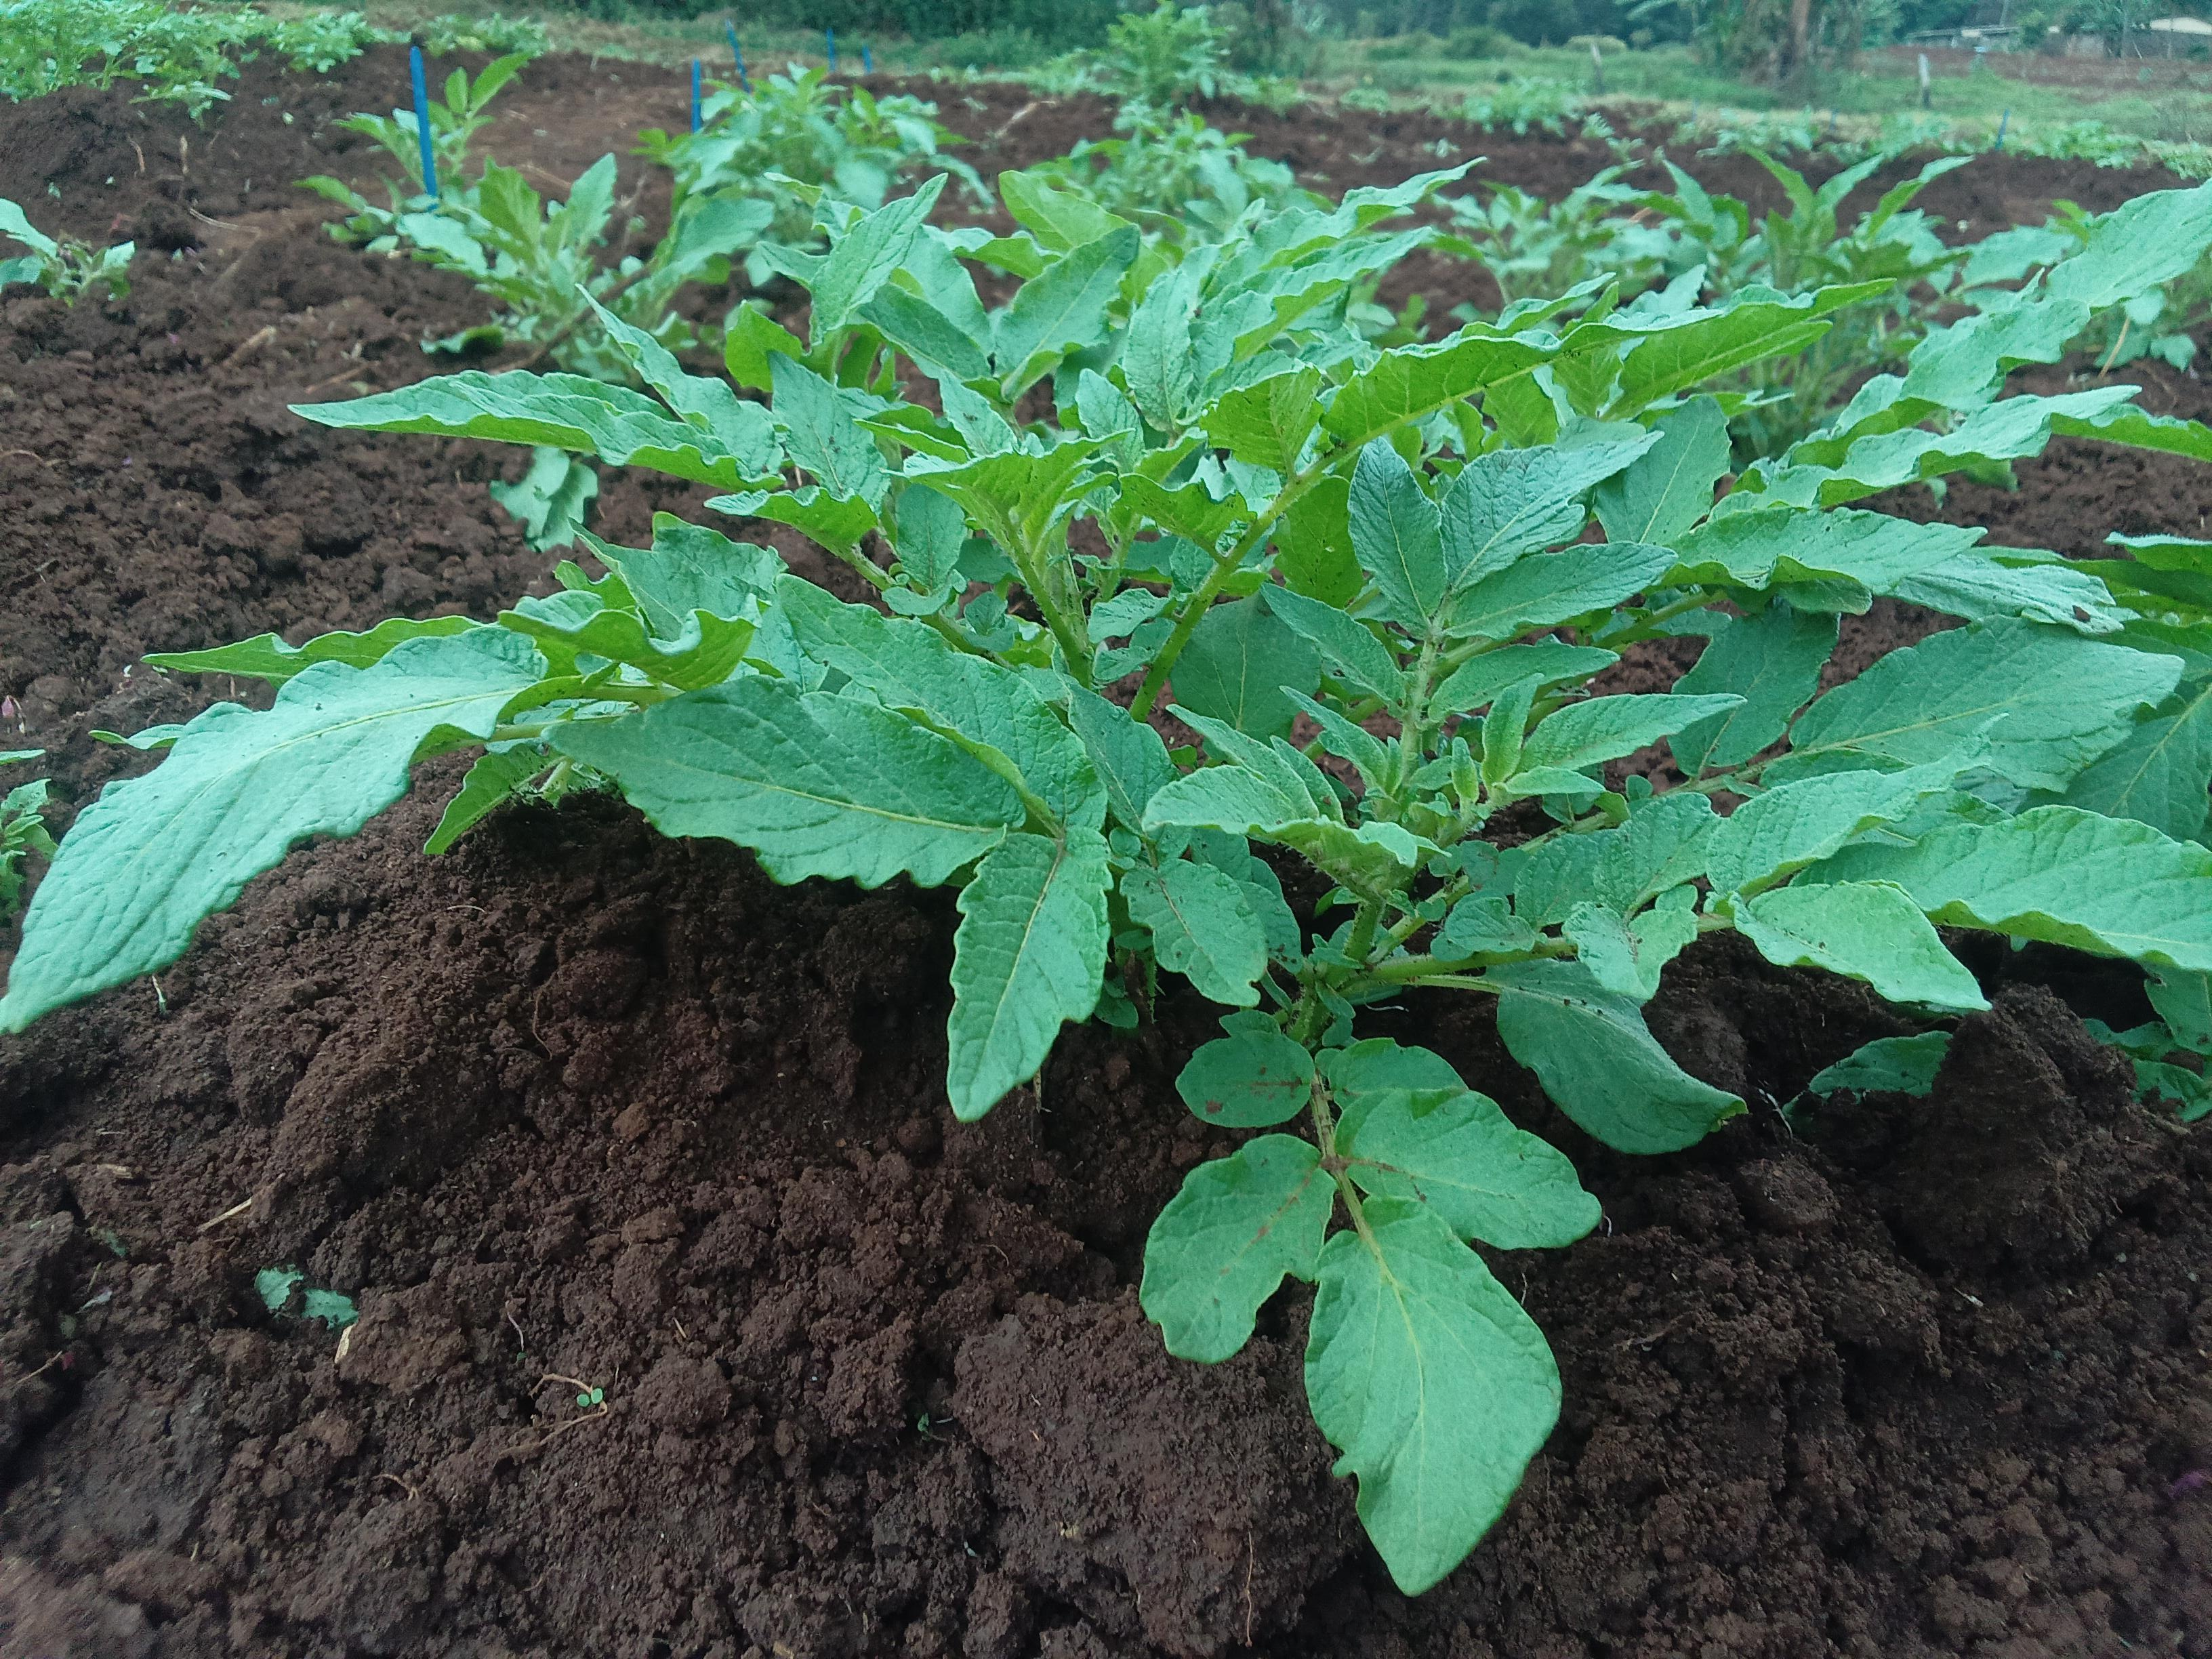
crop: potato
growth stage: sprouting emergence
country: Kenya
